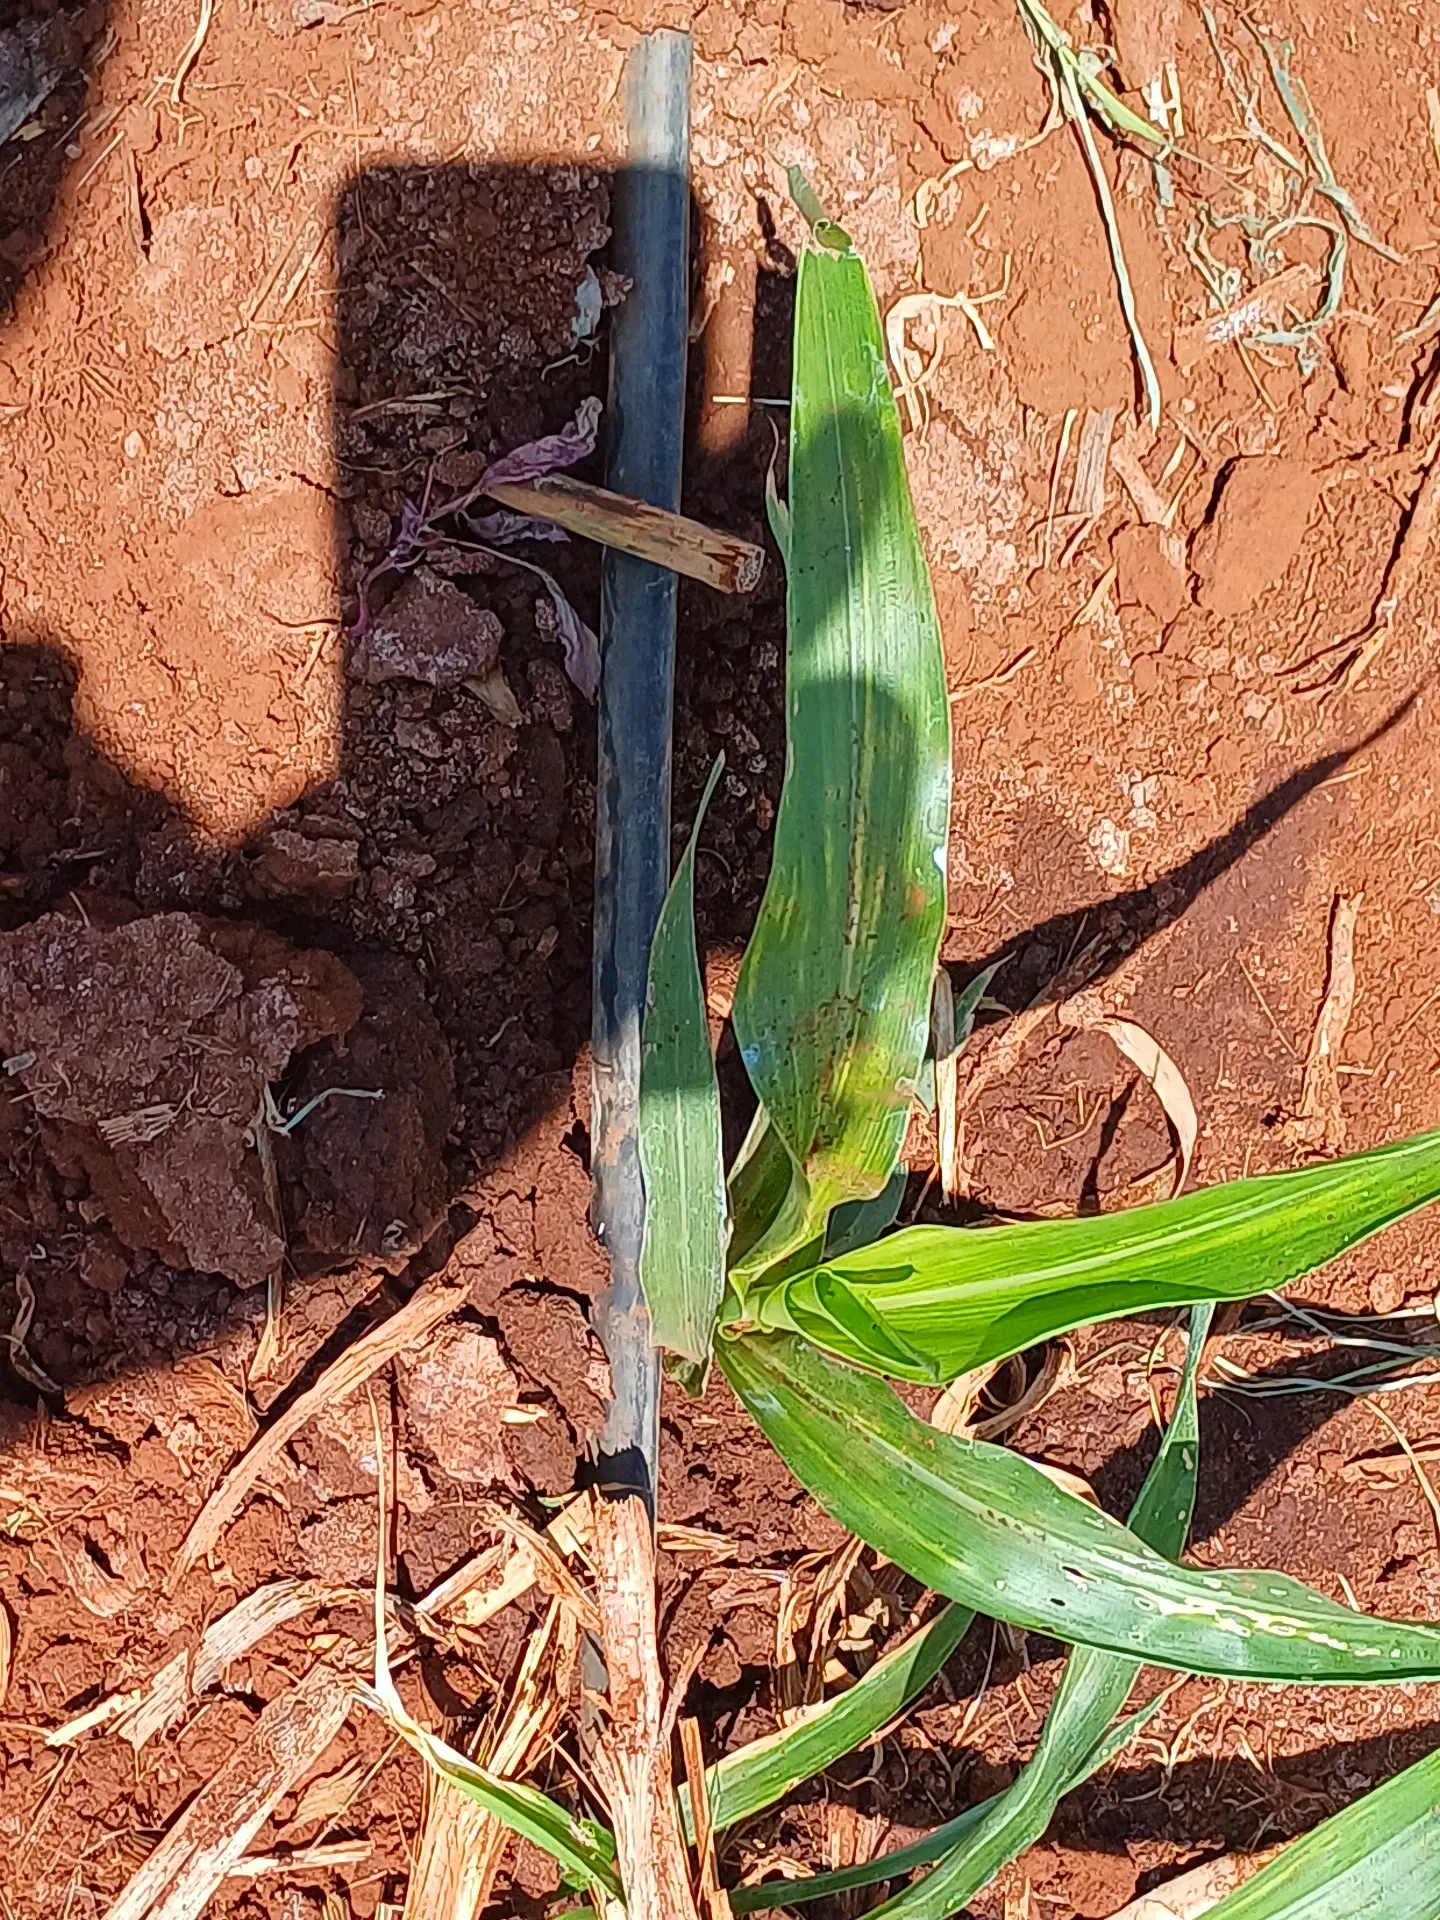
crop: sorghum
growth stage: vegetative
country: Kenya
